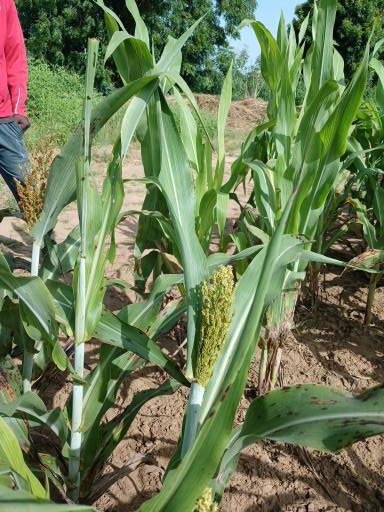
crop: sorghum
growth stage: flowering
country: Senegal
